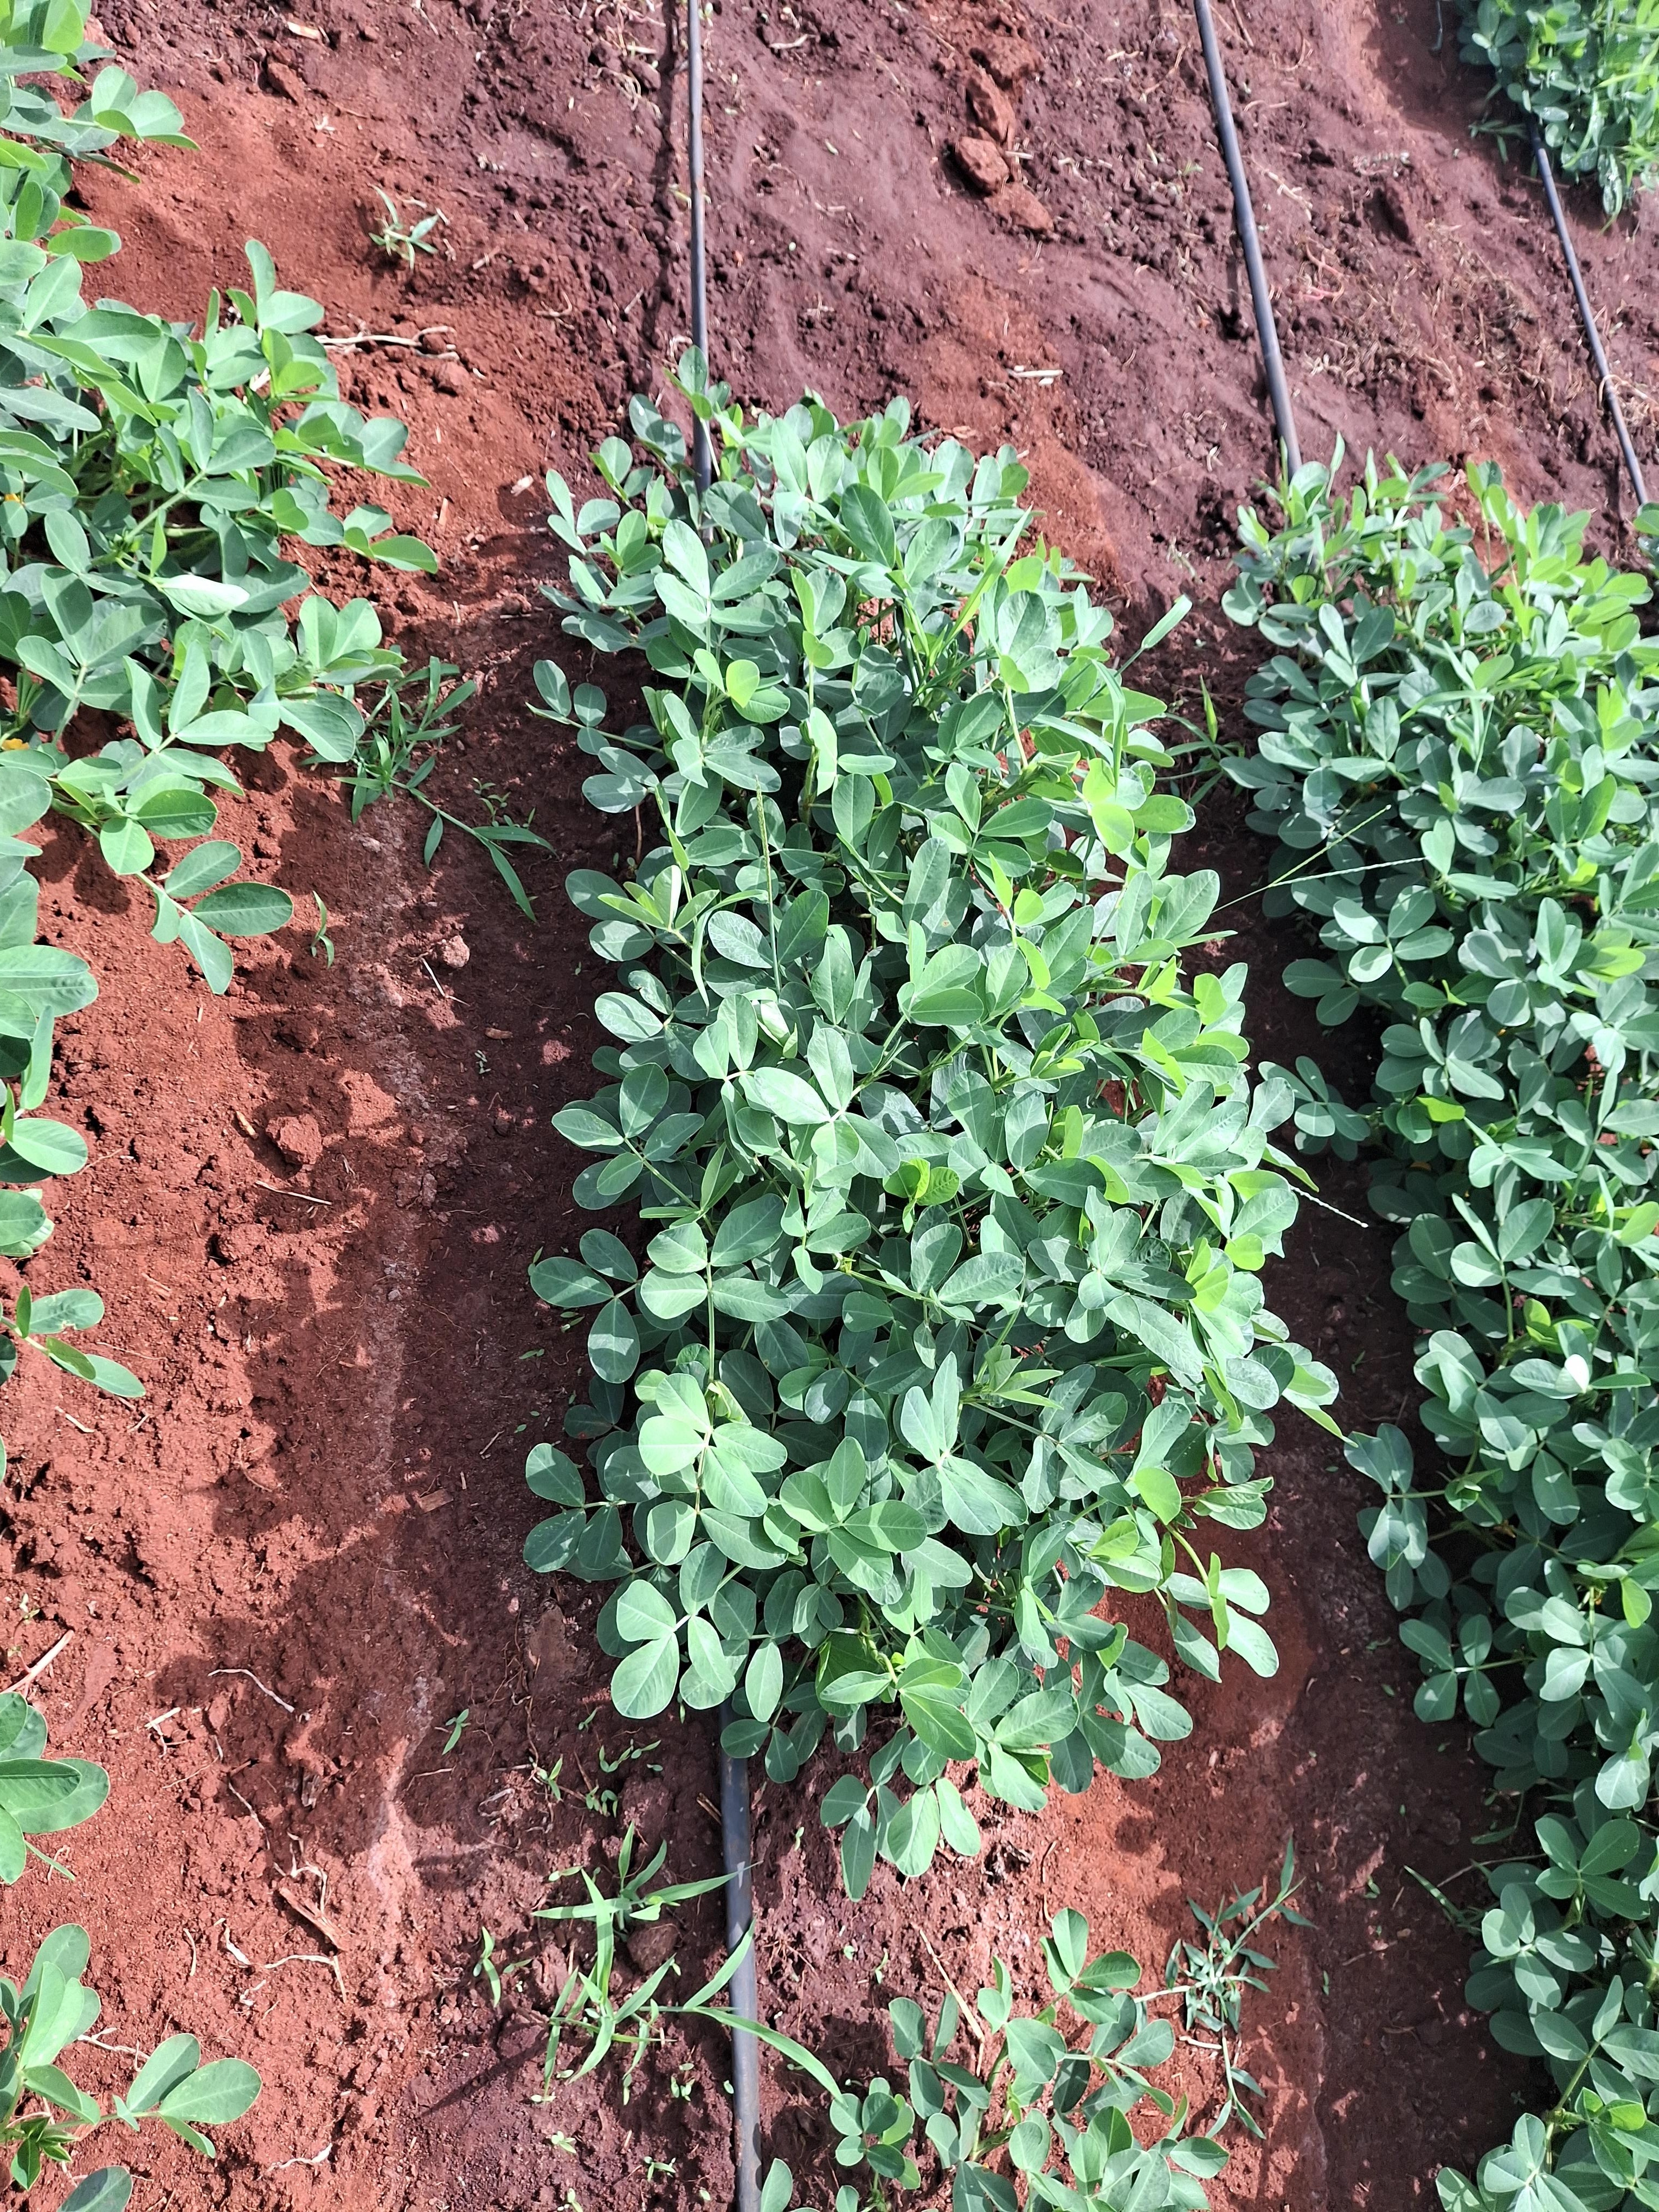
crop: groundnut
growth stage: flowering
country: Kenya
